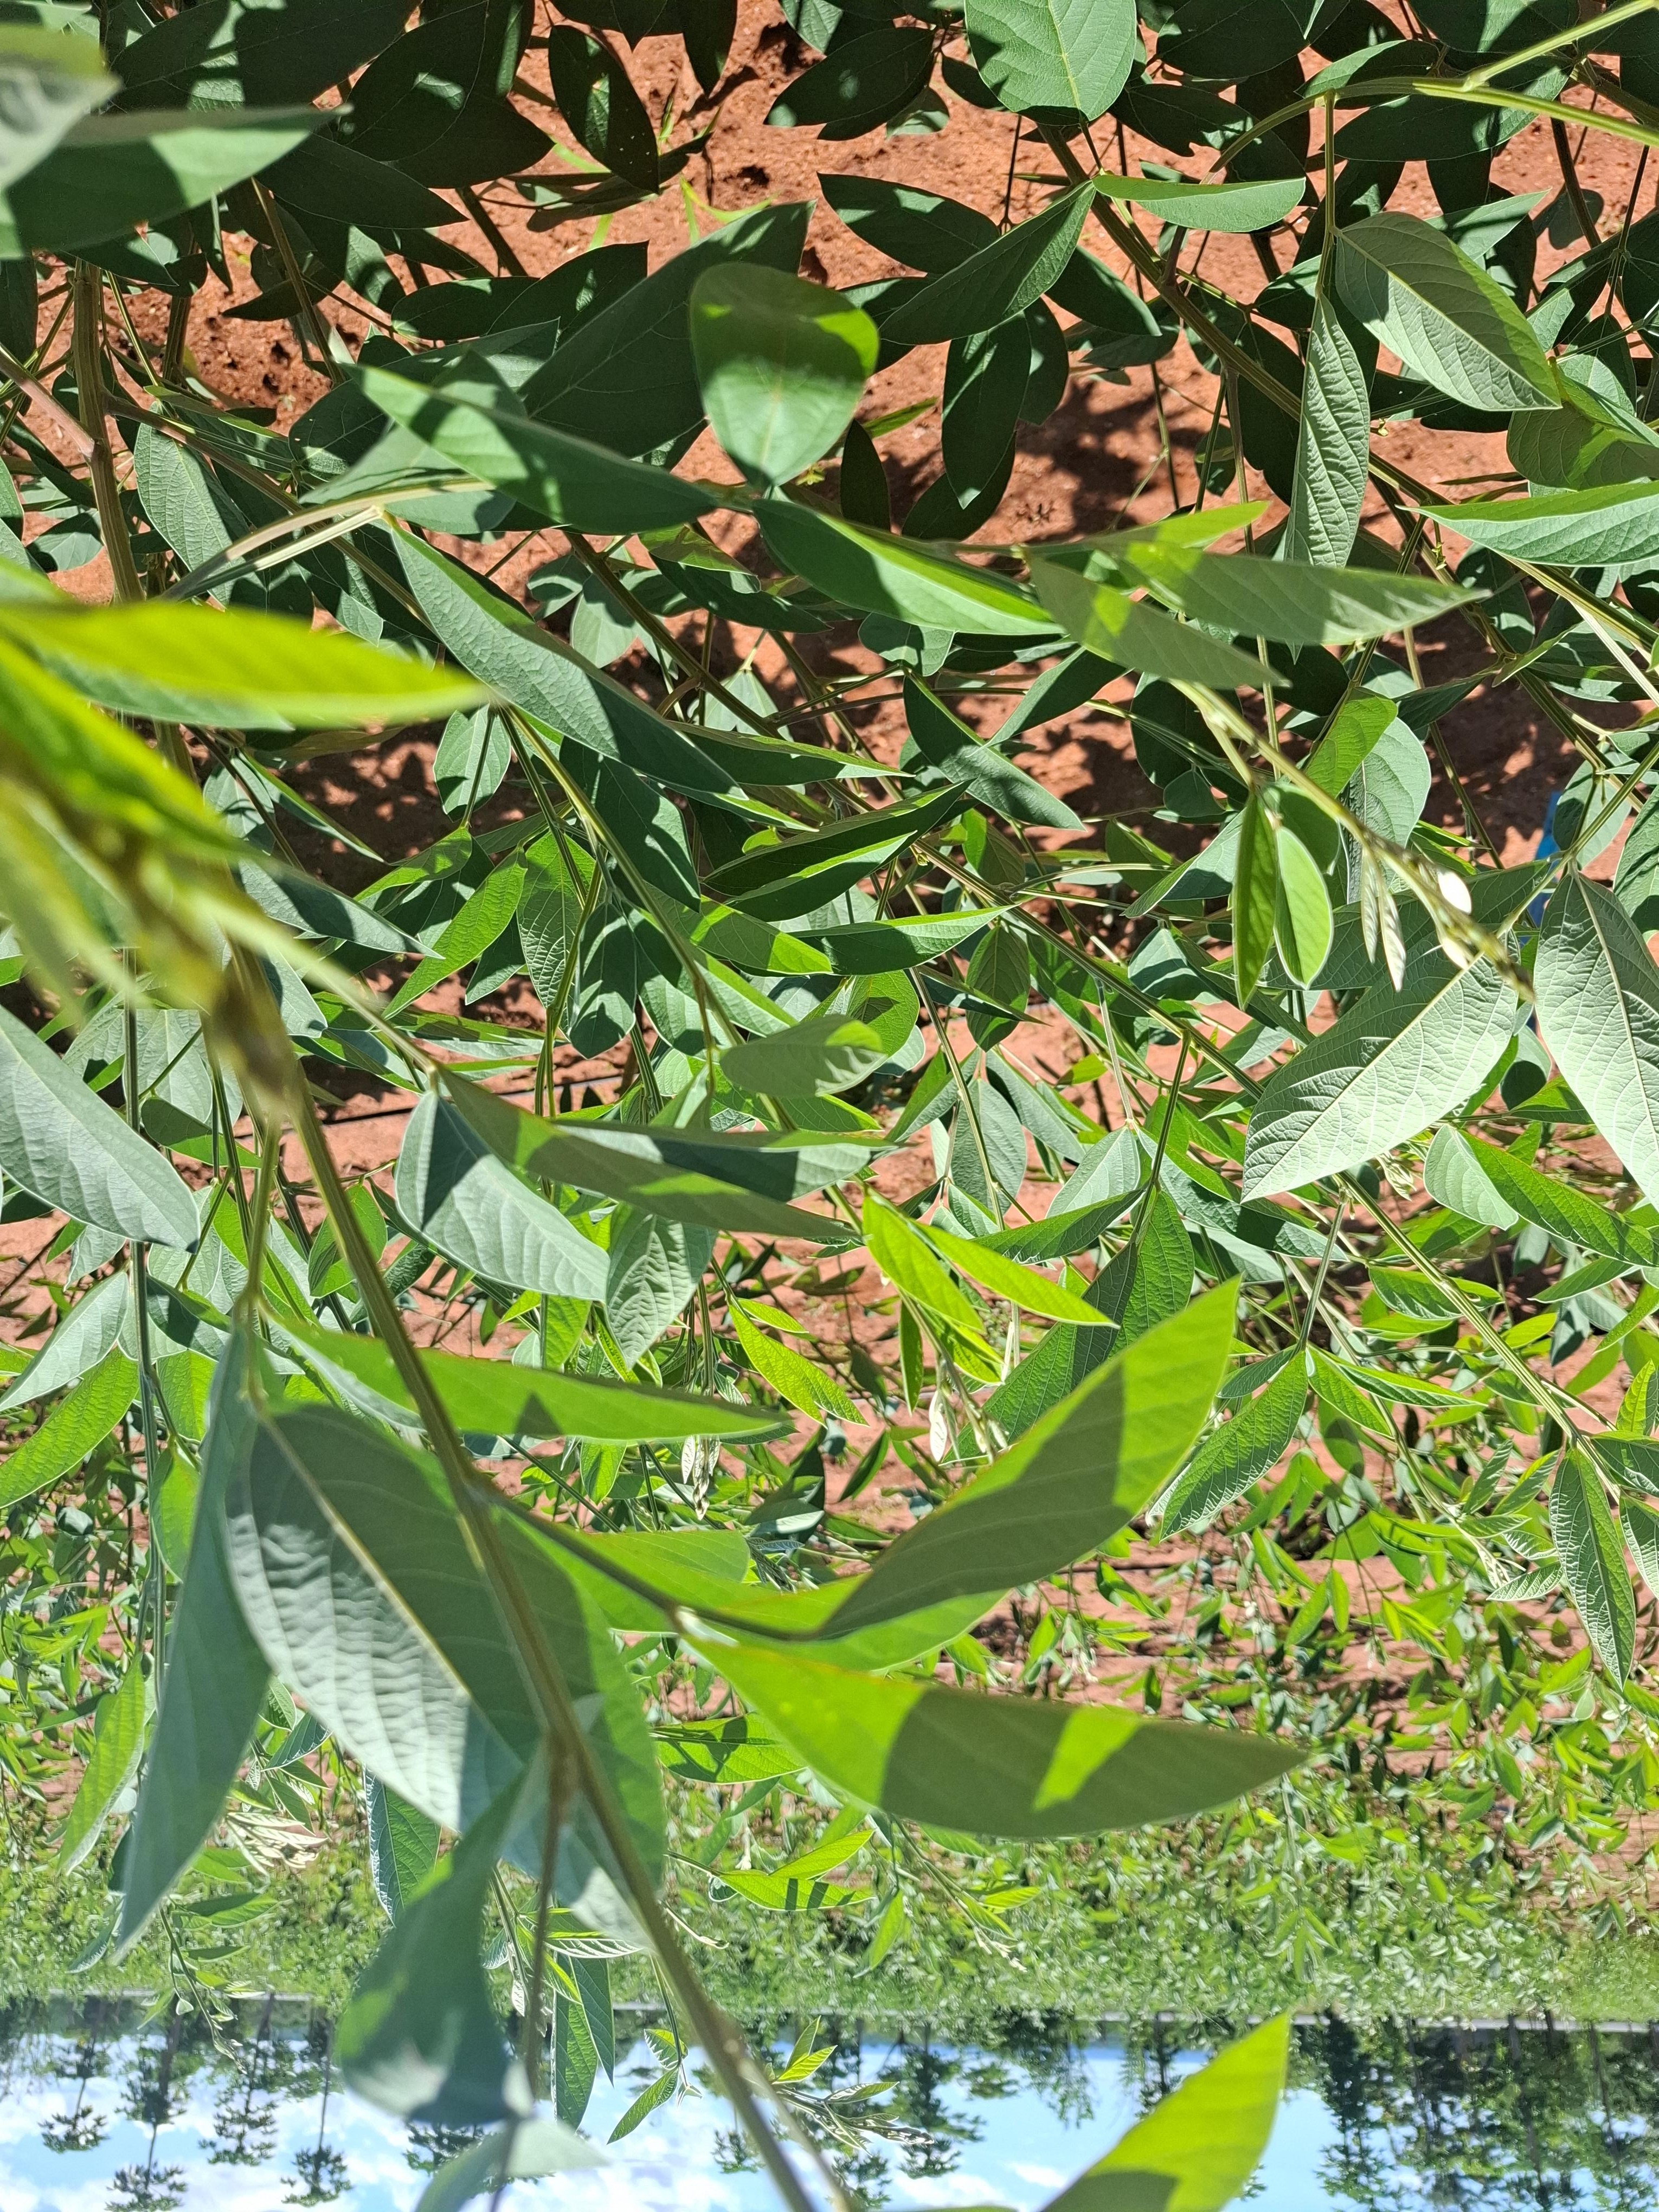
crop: pigeonpea
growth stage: vegetative
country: Kenya
